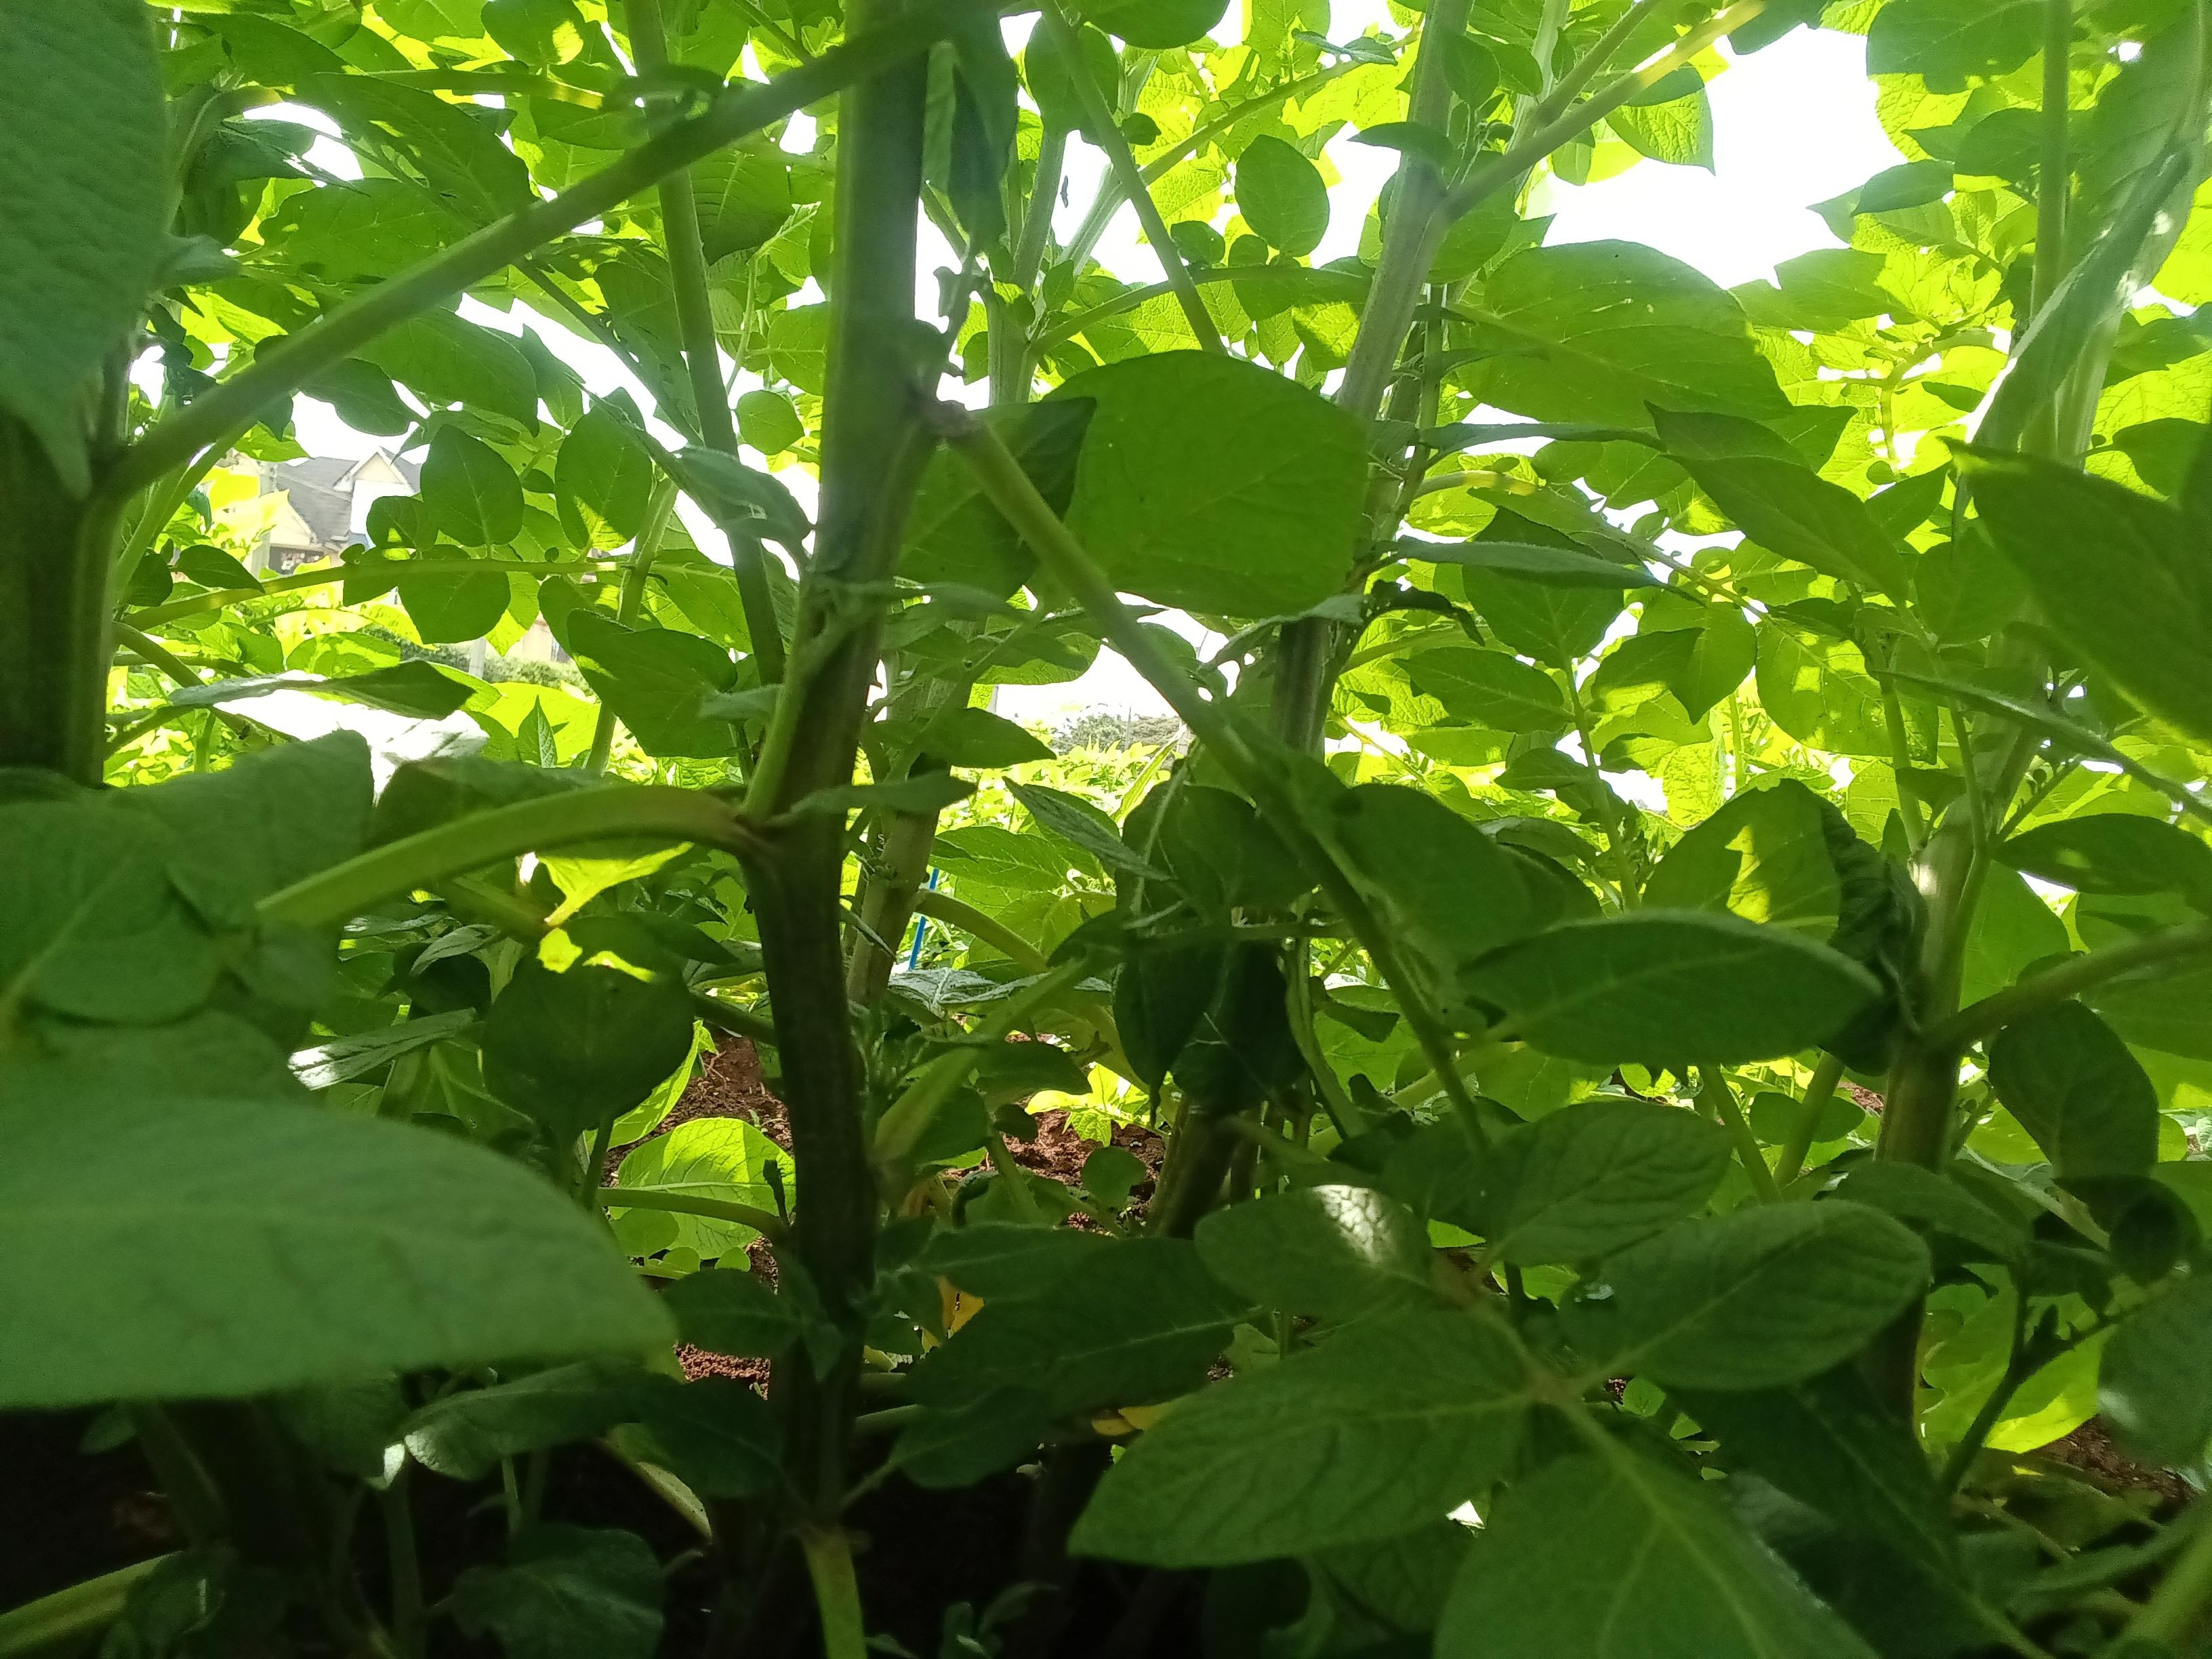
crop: potato
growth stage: flowering
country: Kenya
